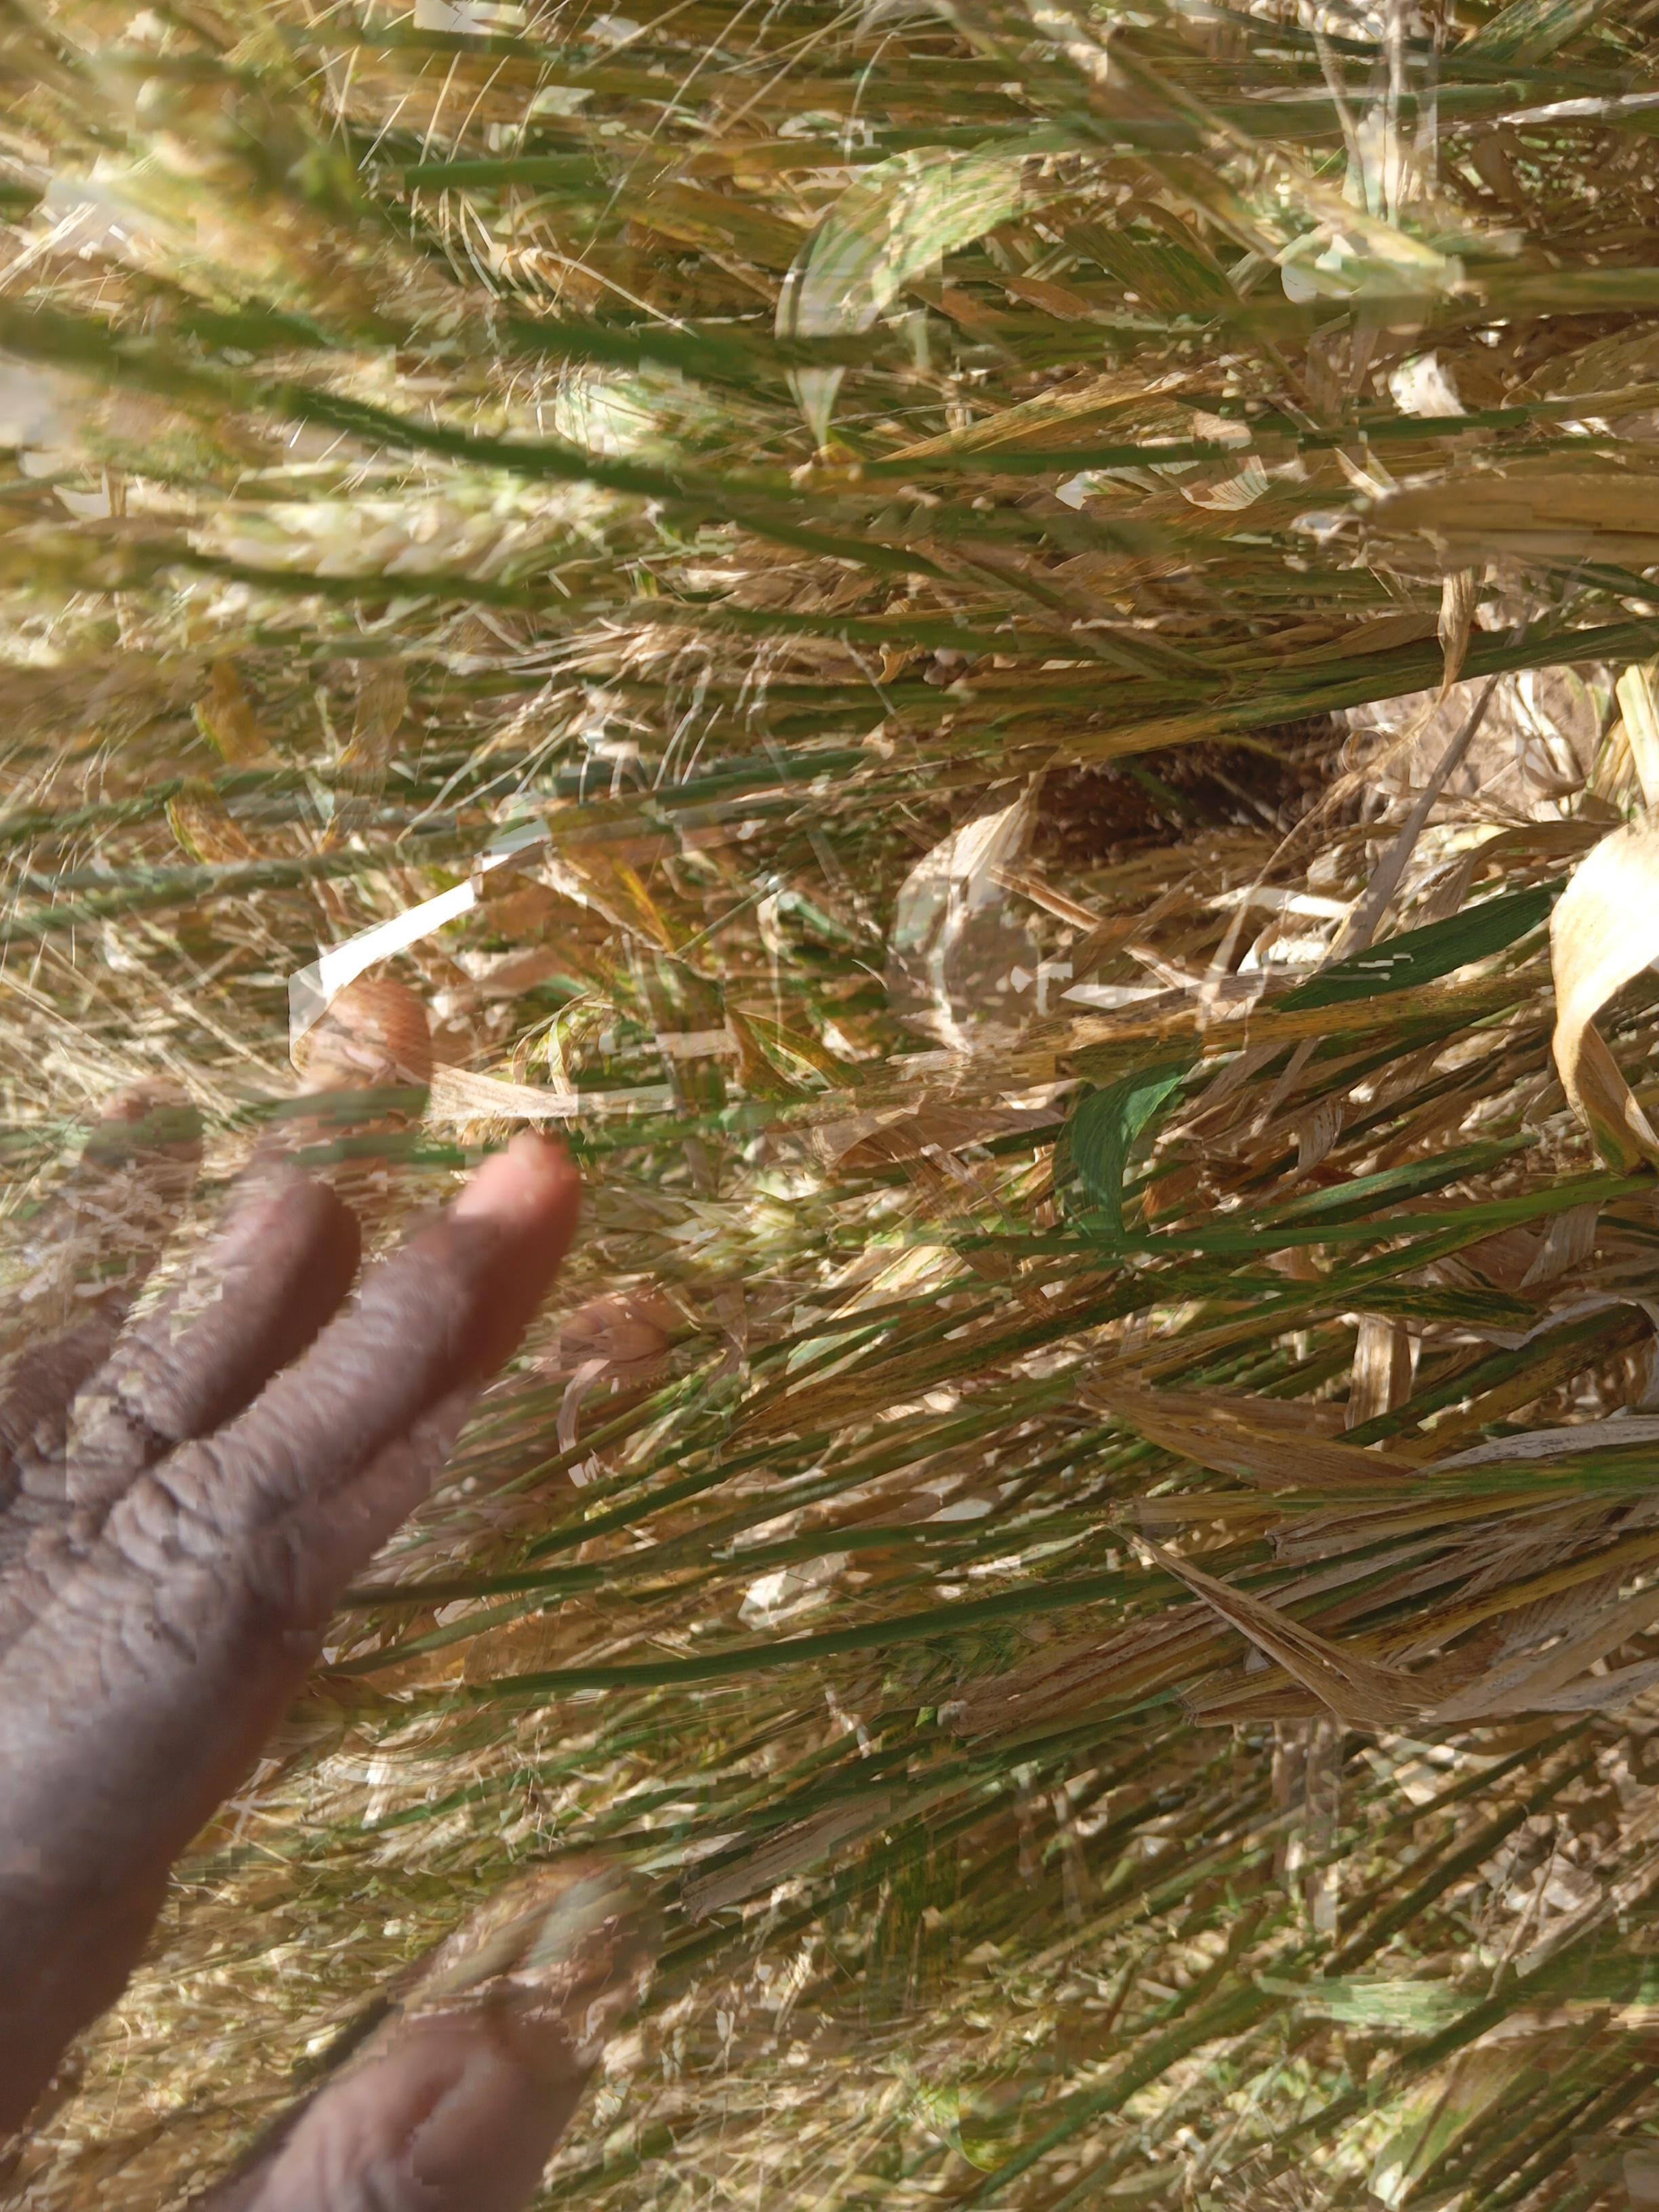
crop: wheat
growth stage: maturity
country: Kenya
